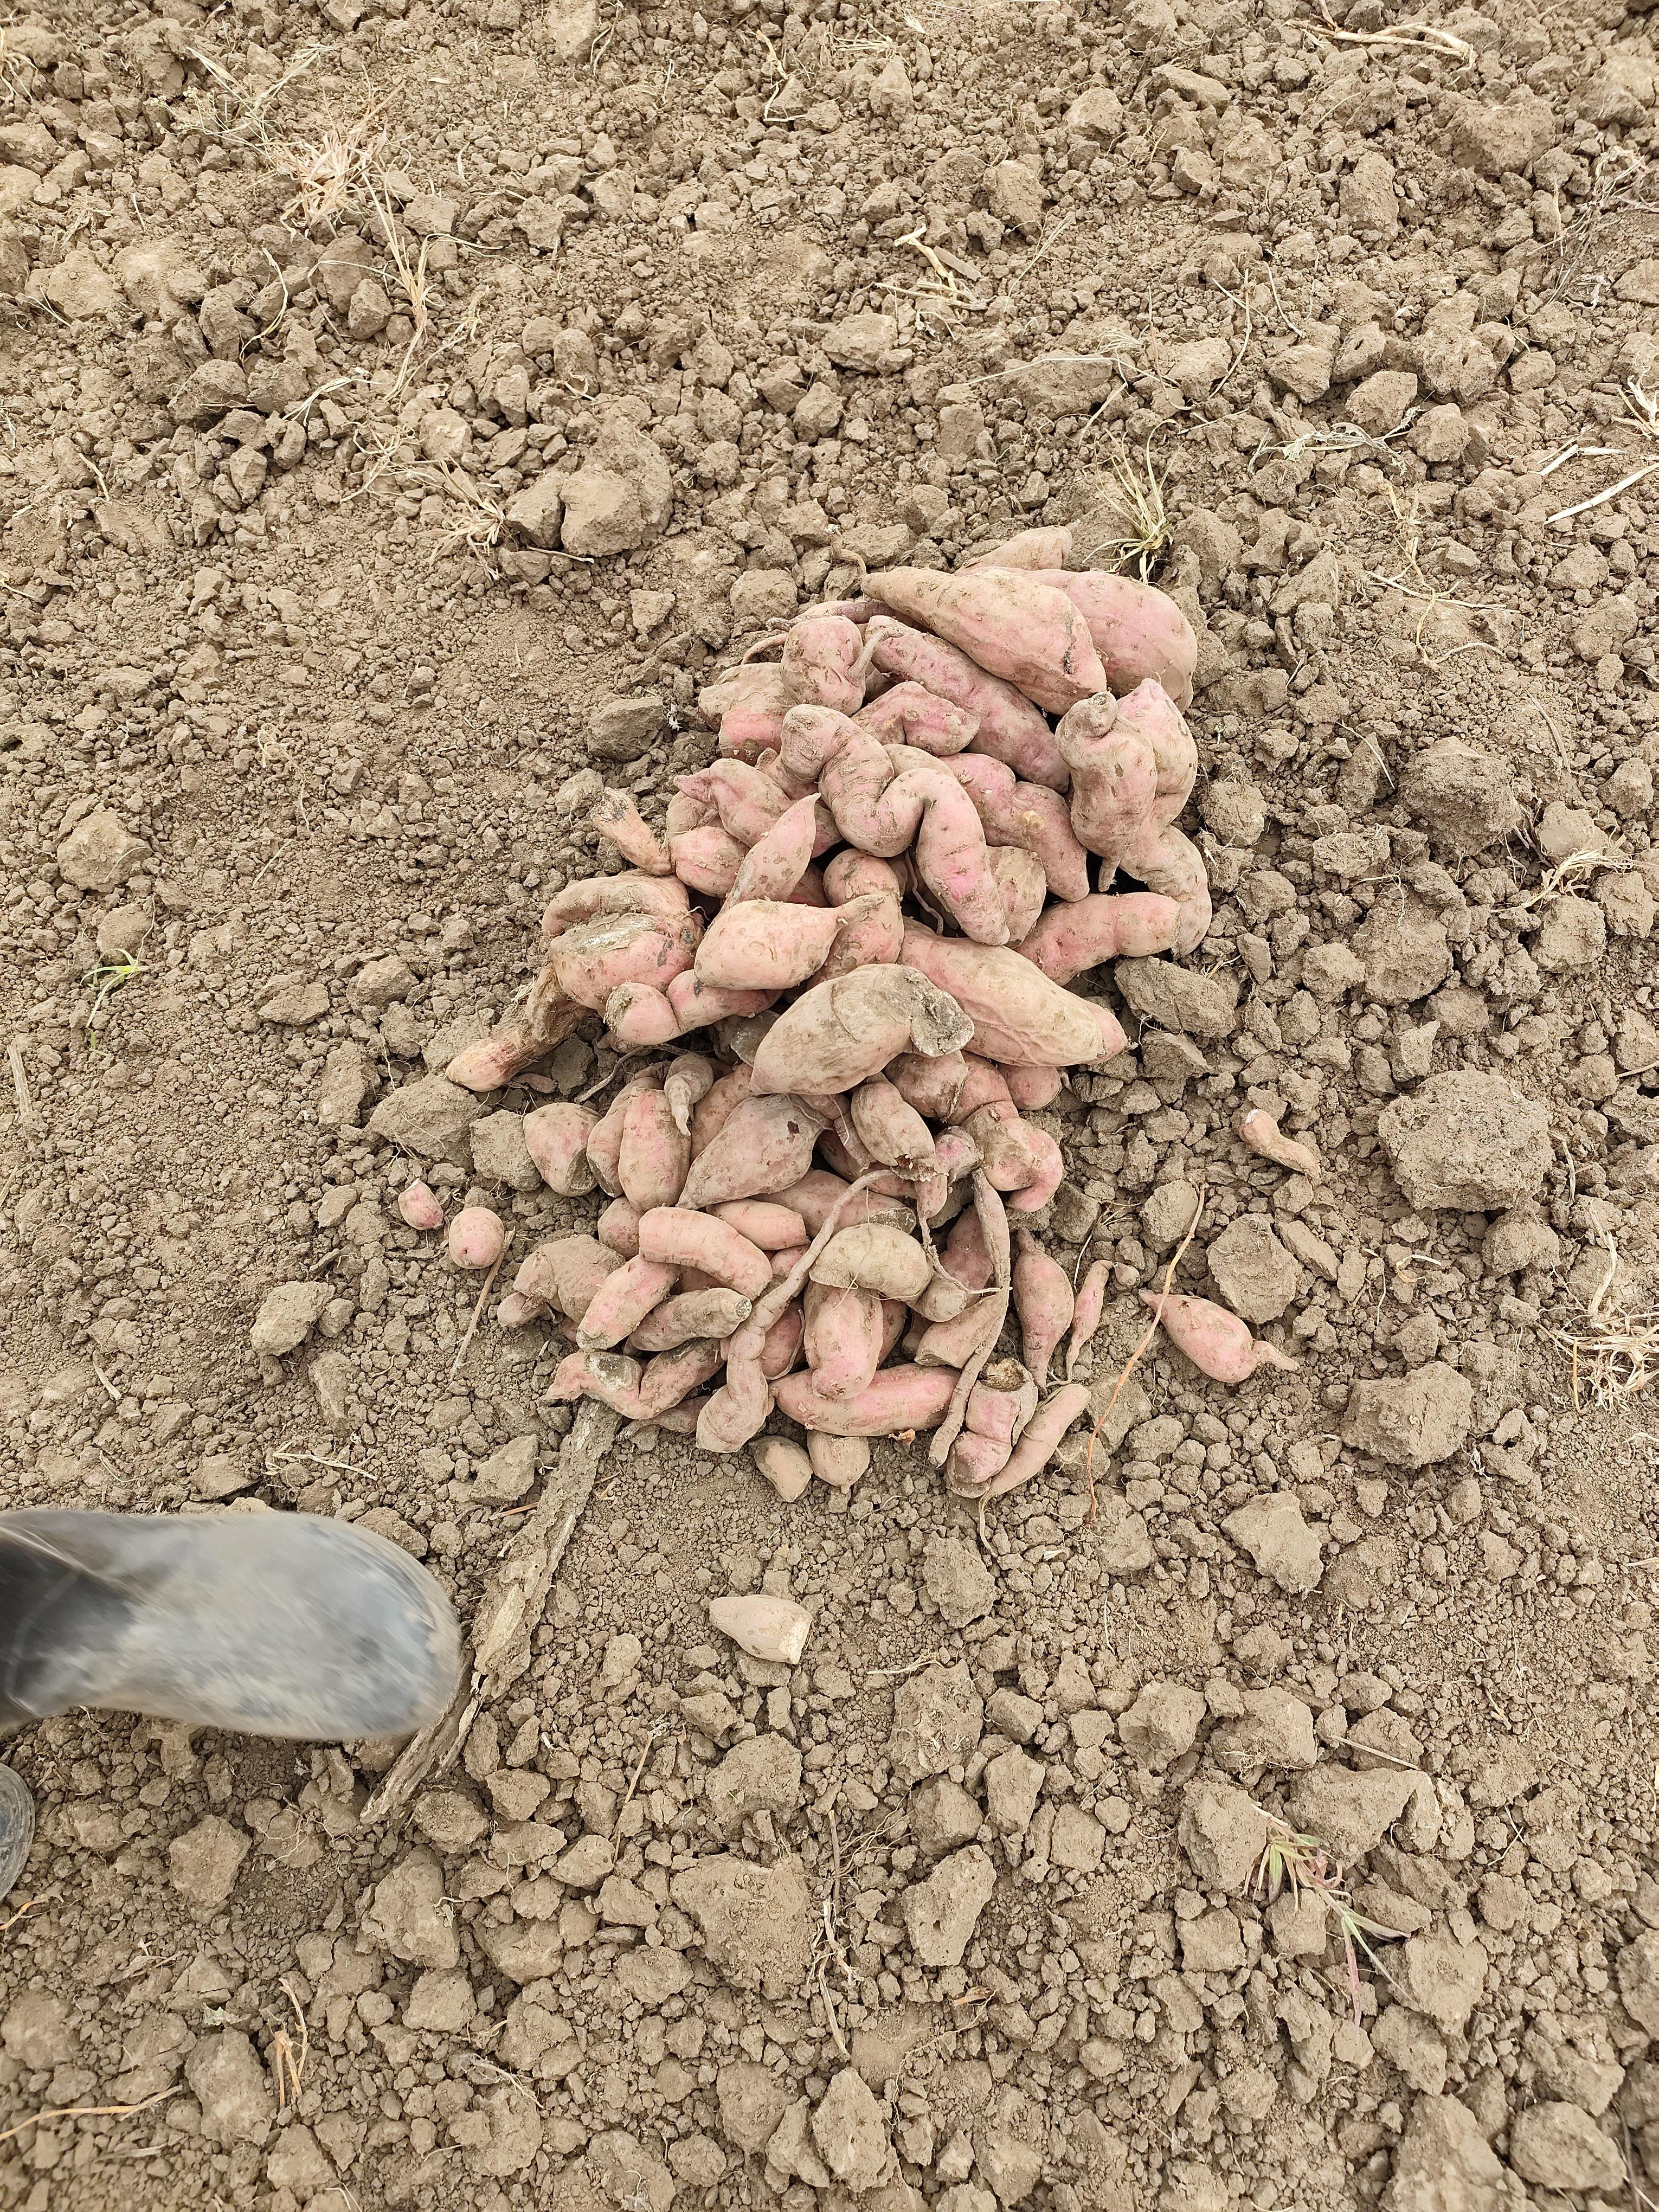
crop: sweet potato
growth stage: harvest maturity
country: Tanzania
